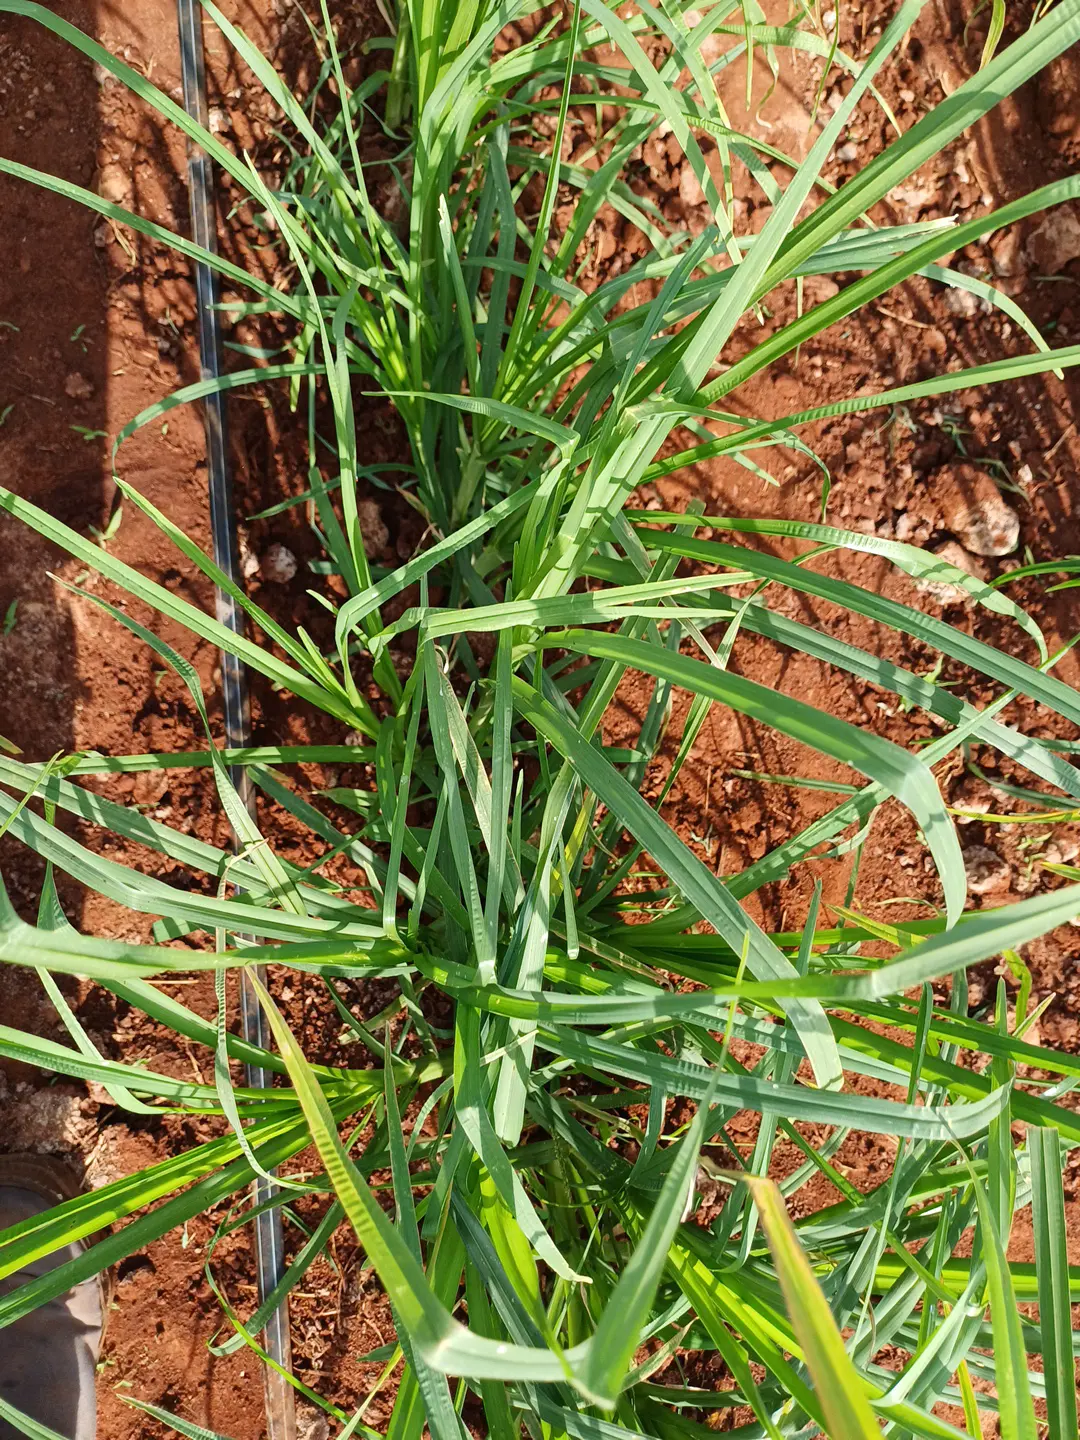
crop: finger millet
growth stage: elongation stem
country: Kenya
